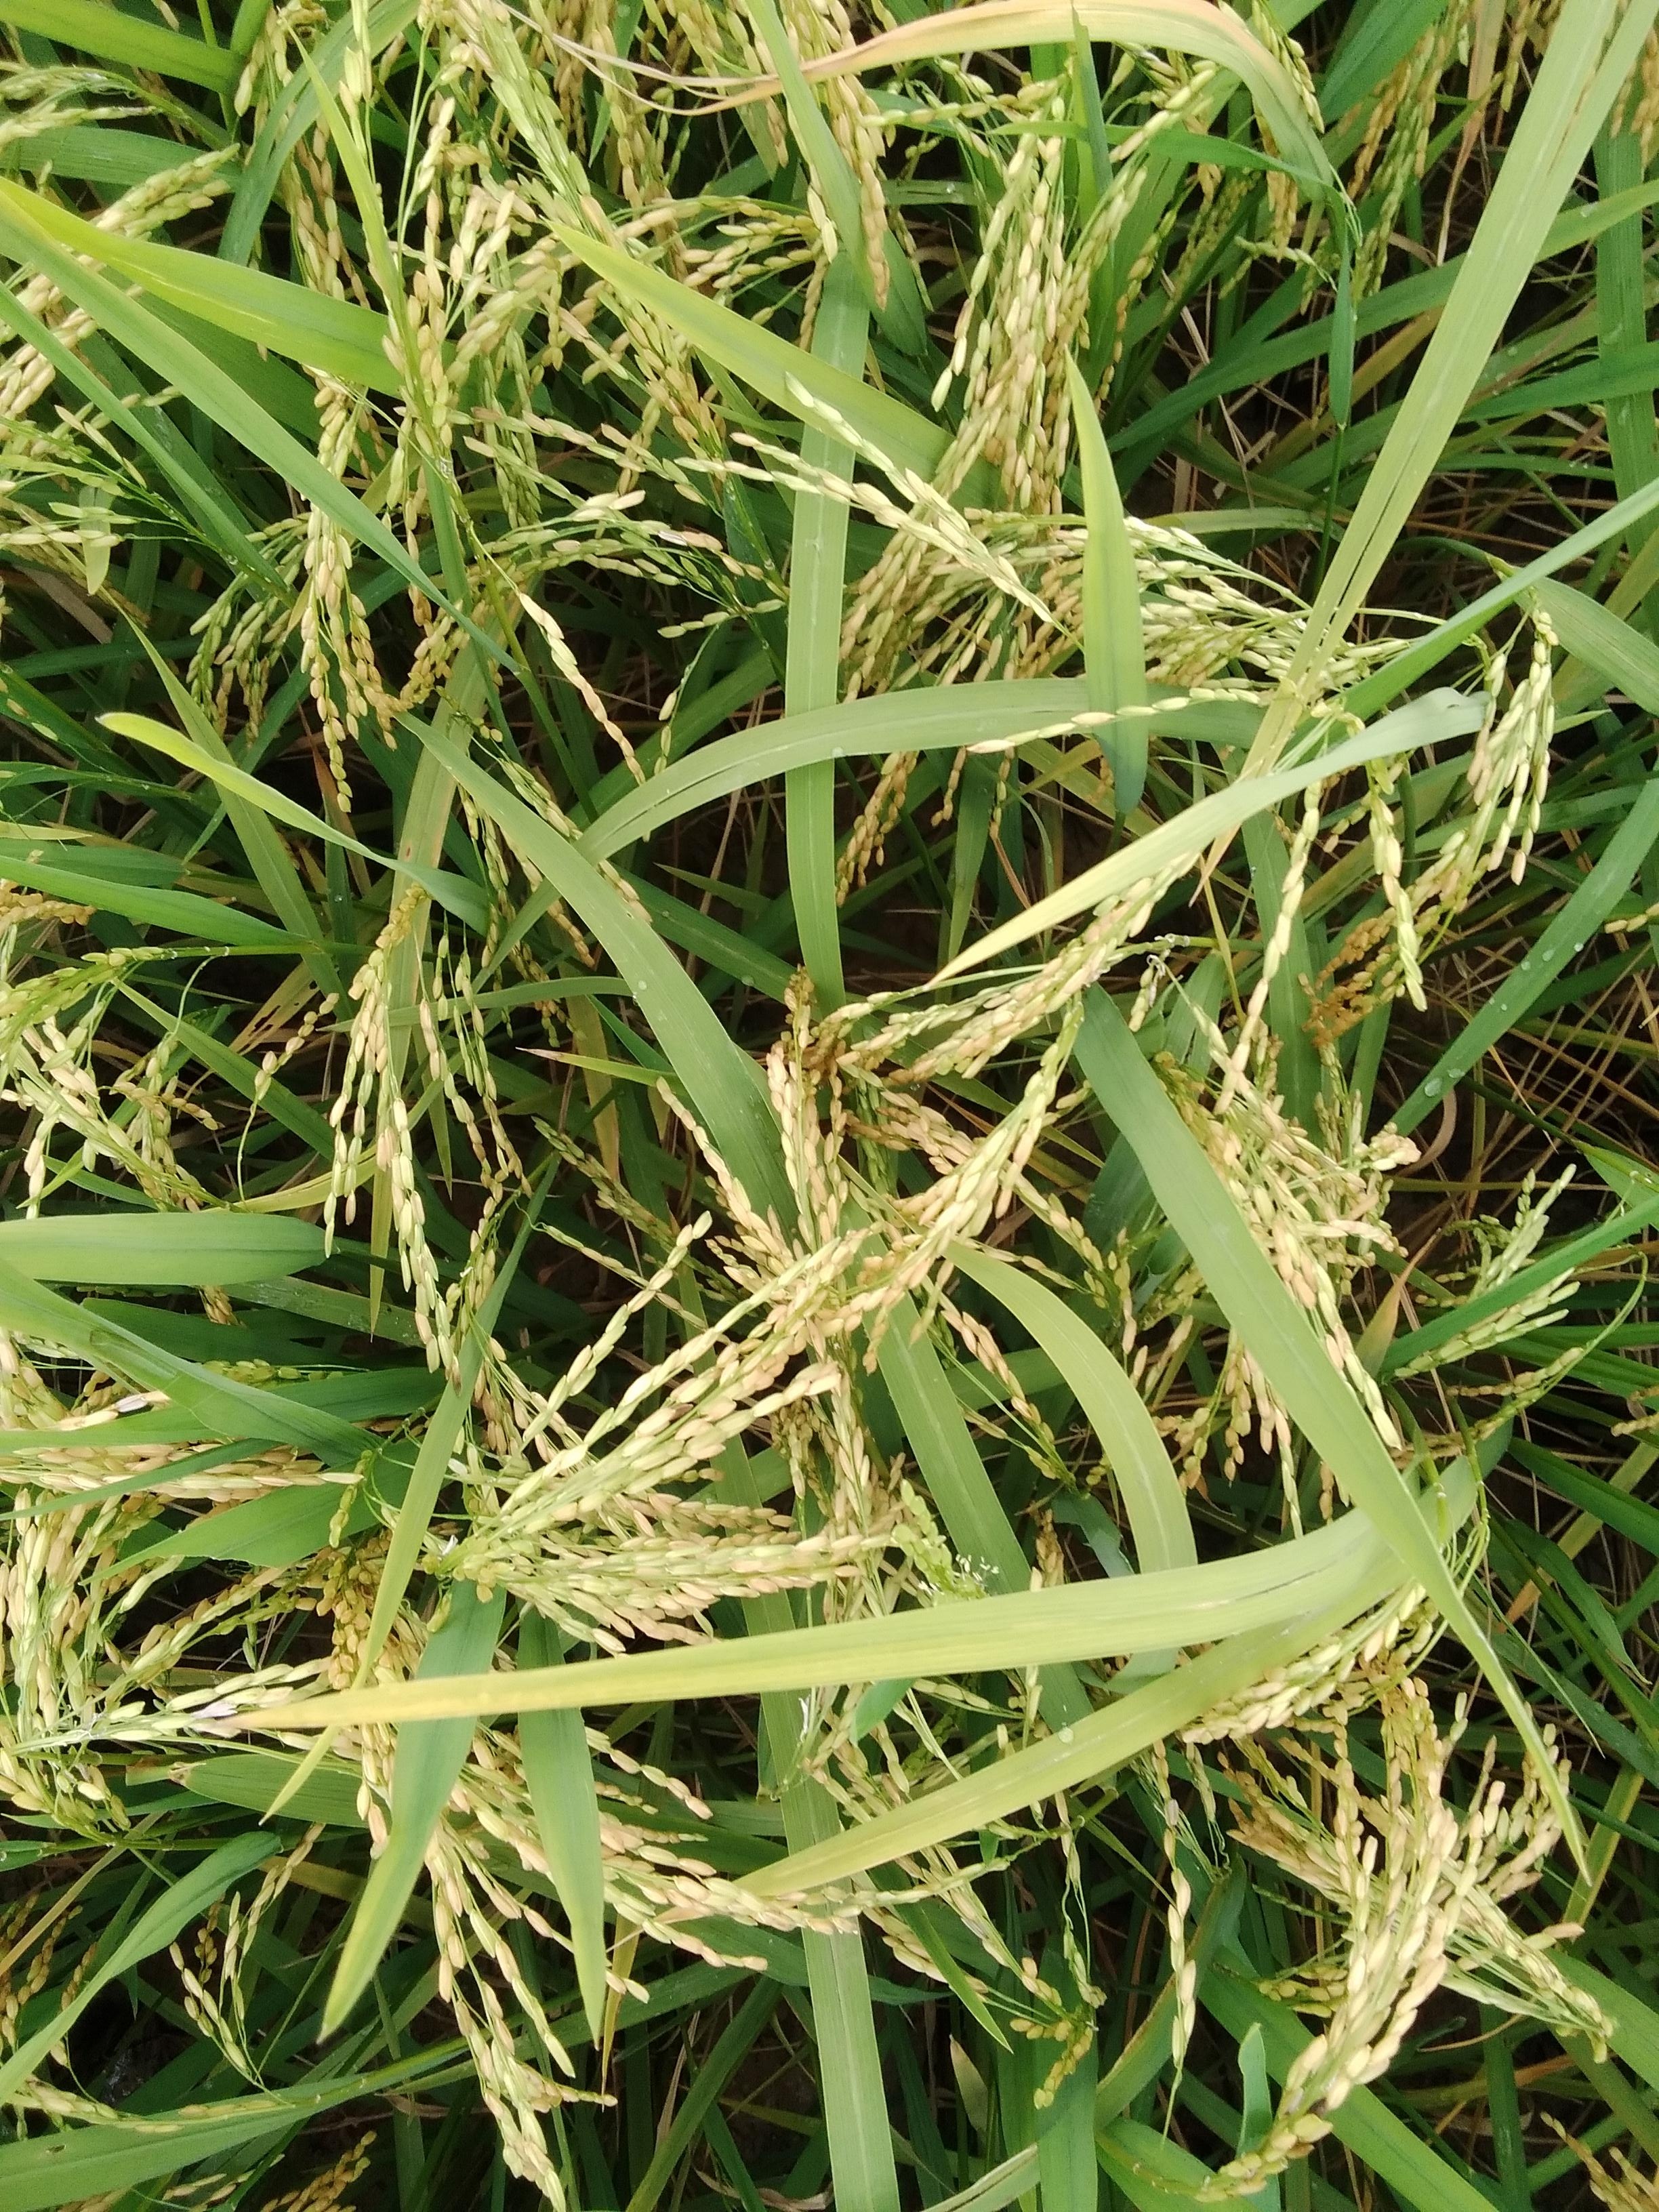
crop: rice
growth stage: ripening
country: Nigeria
